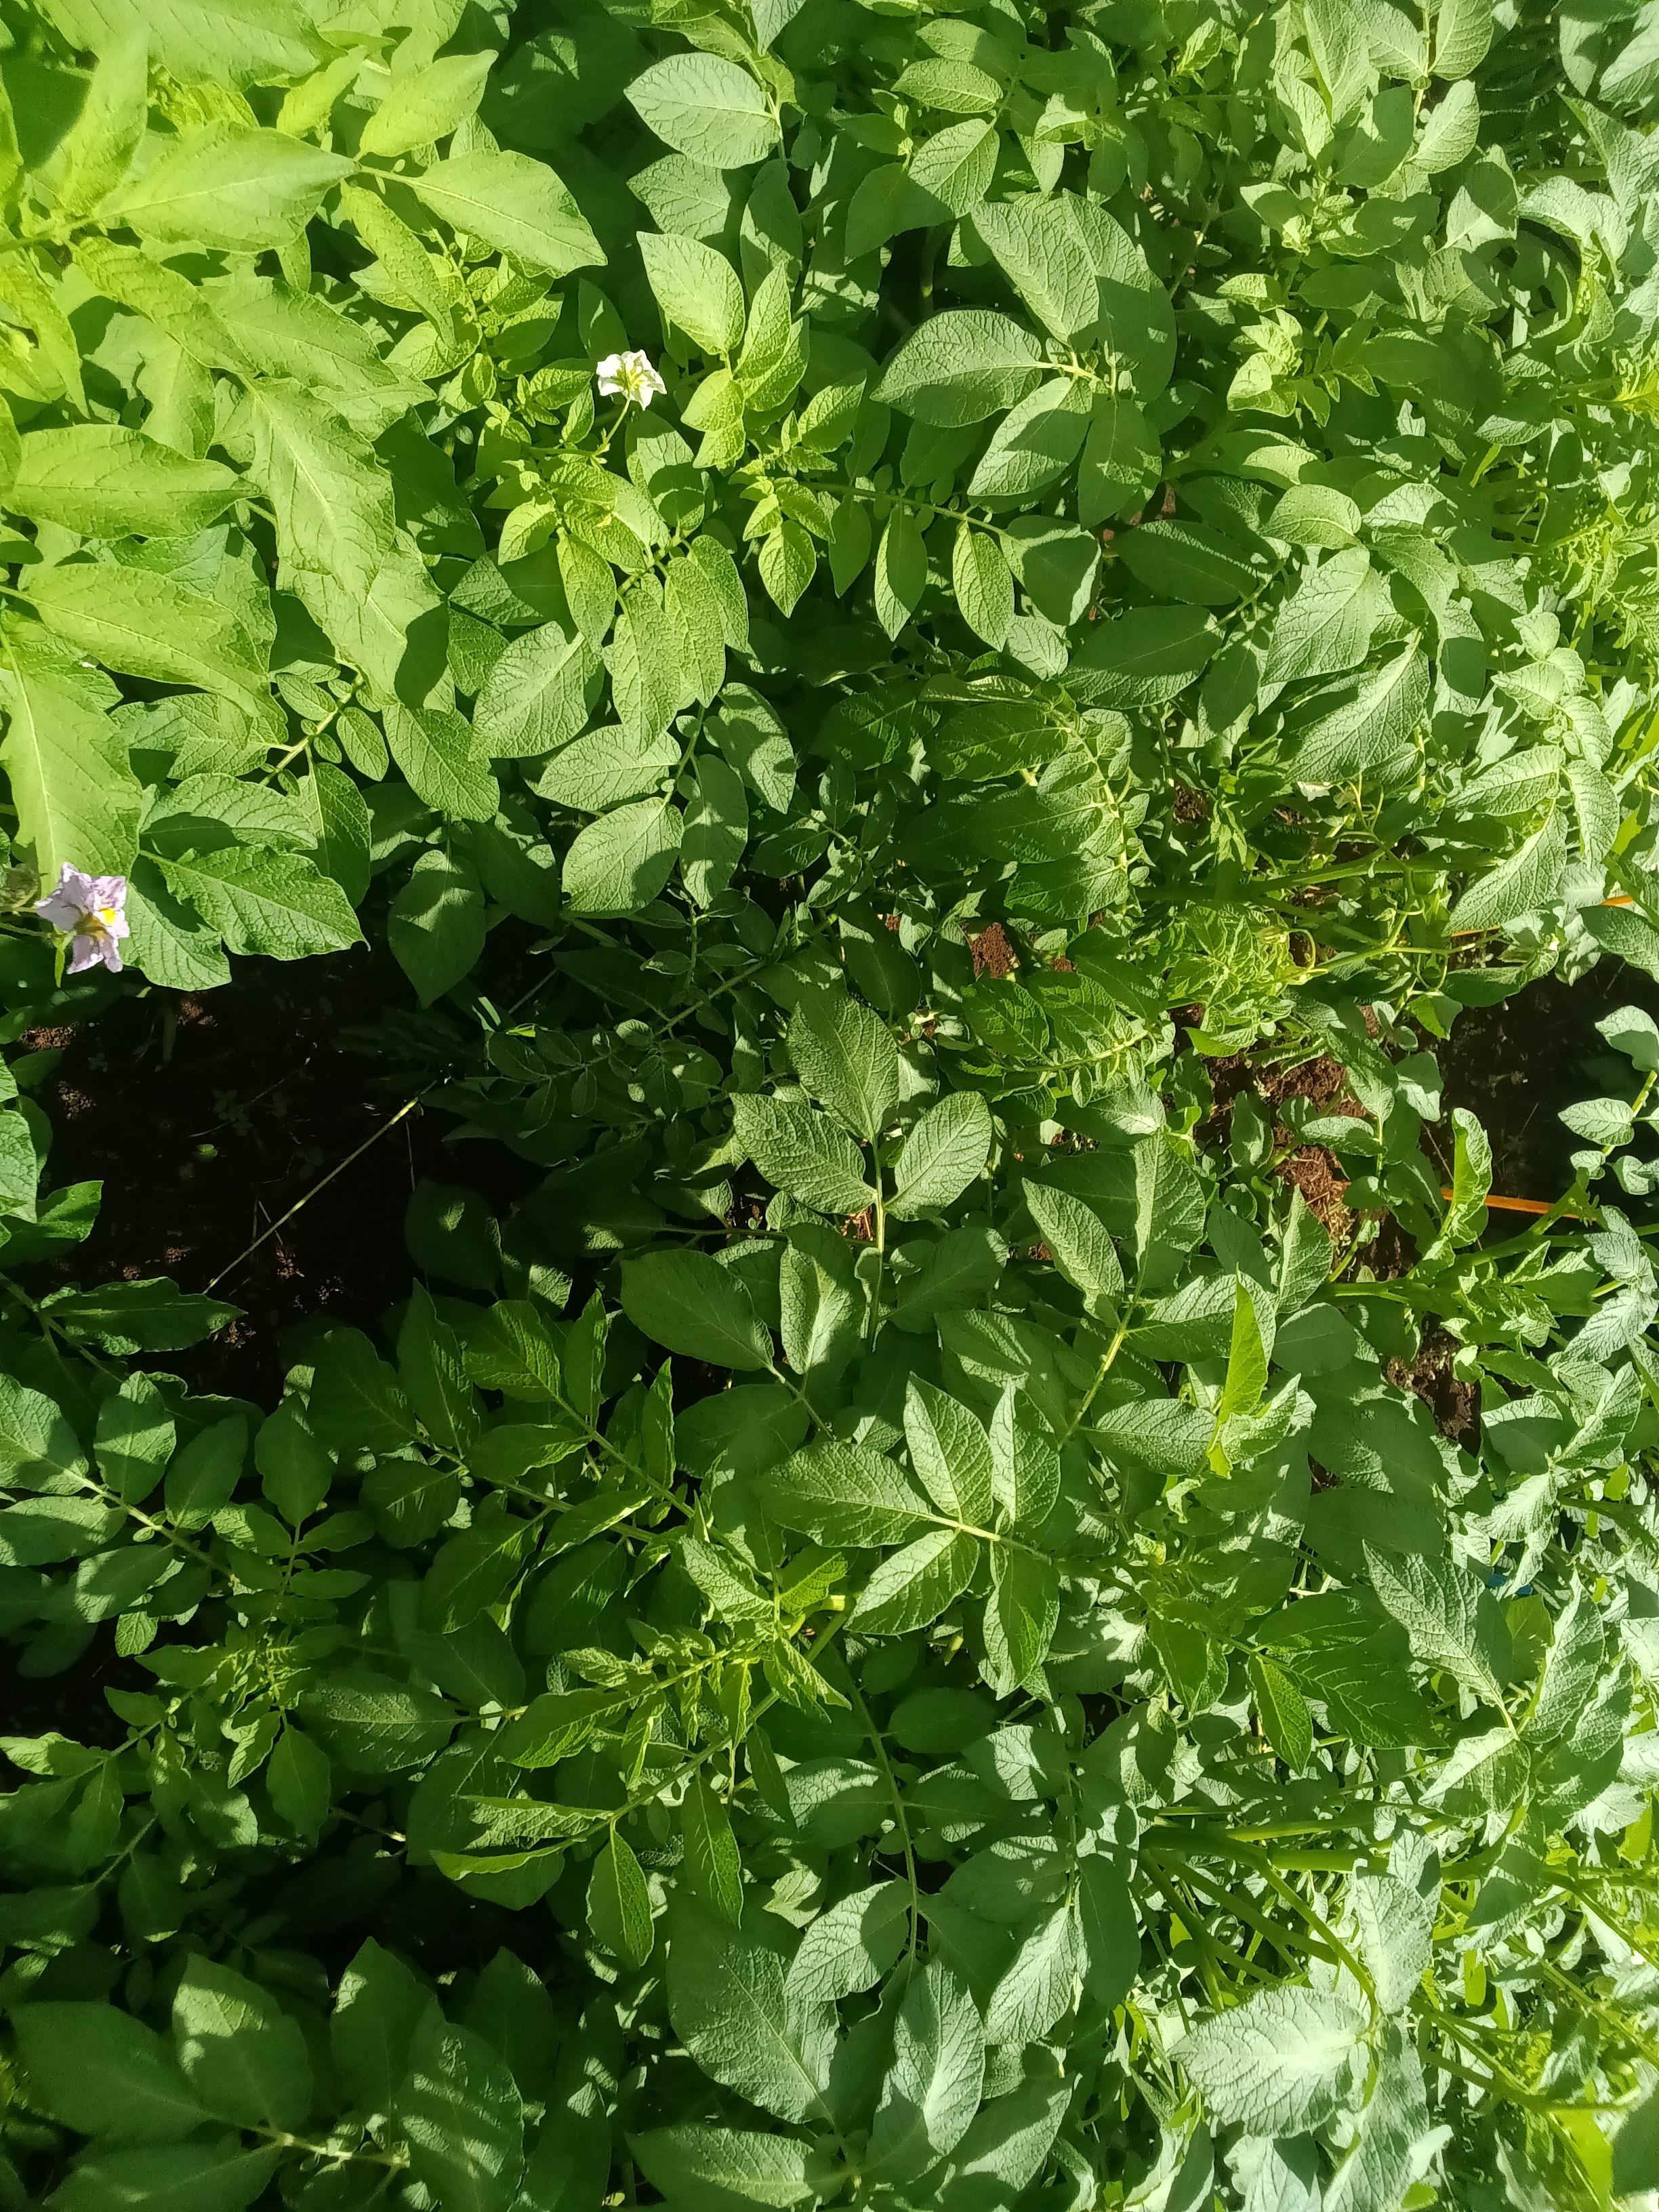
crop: potato
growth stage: flowering
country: Kenya
